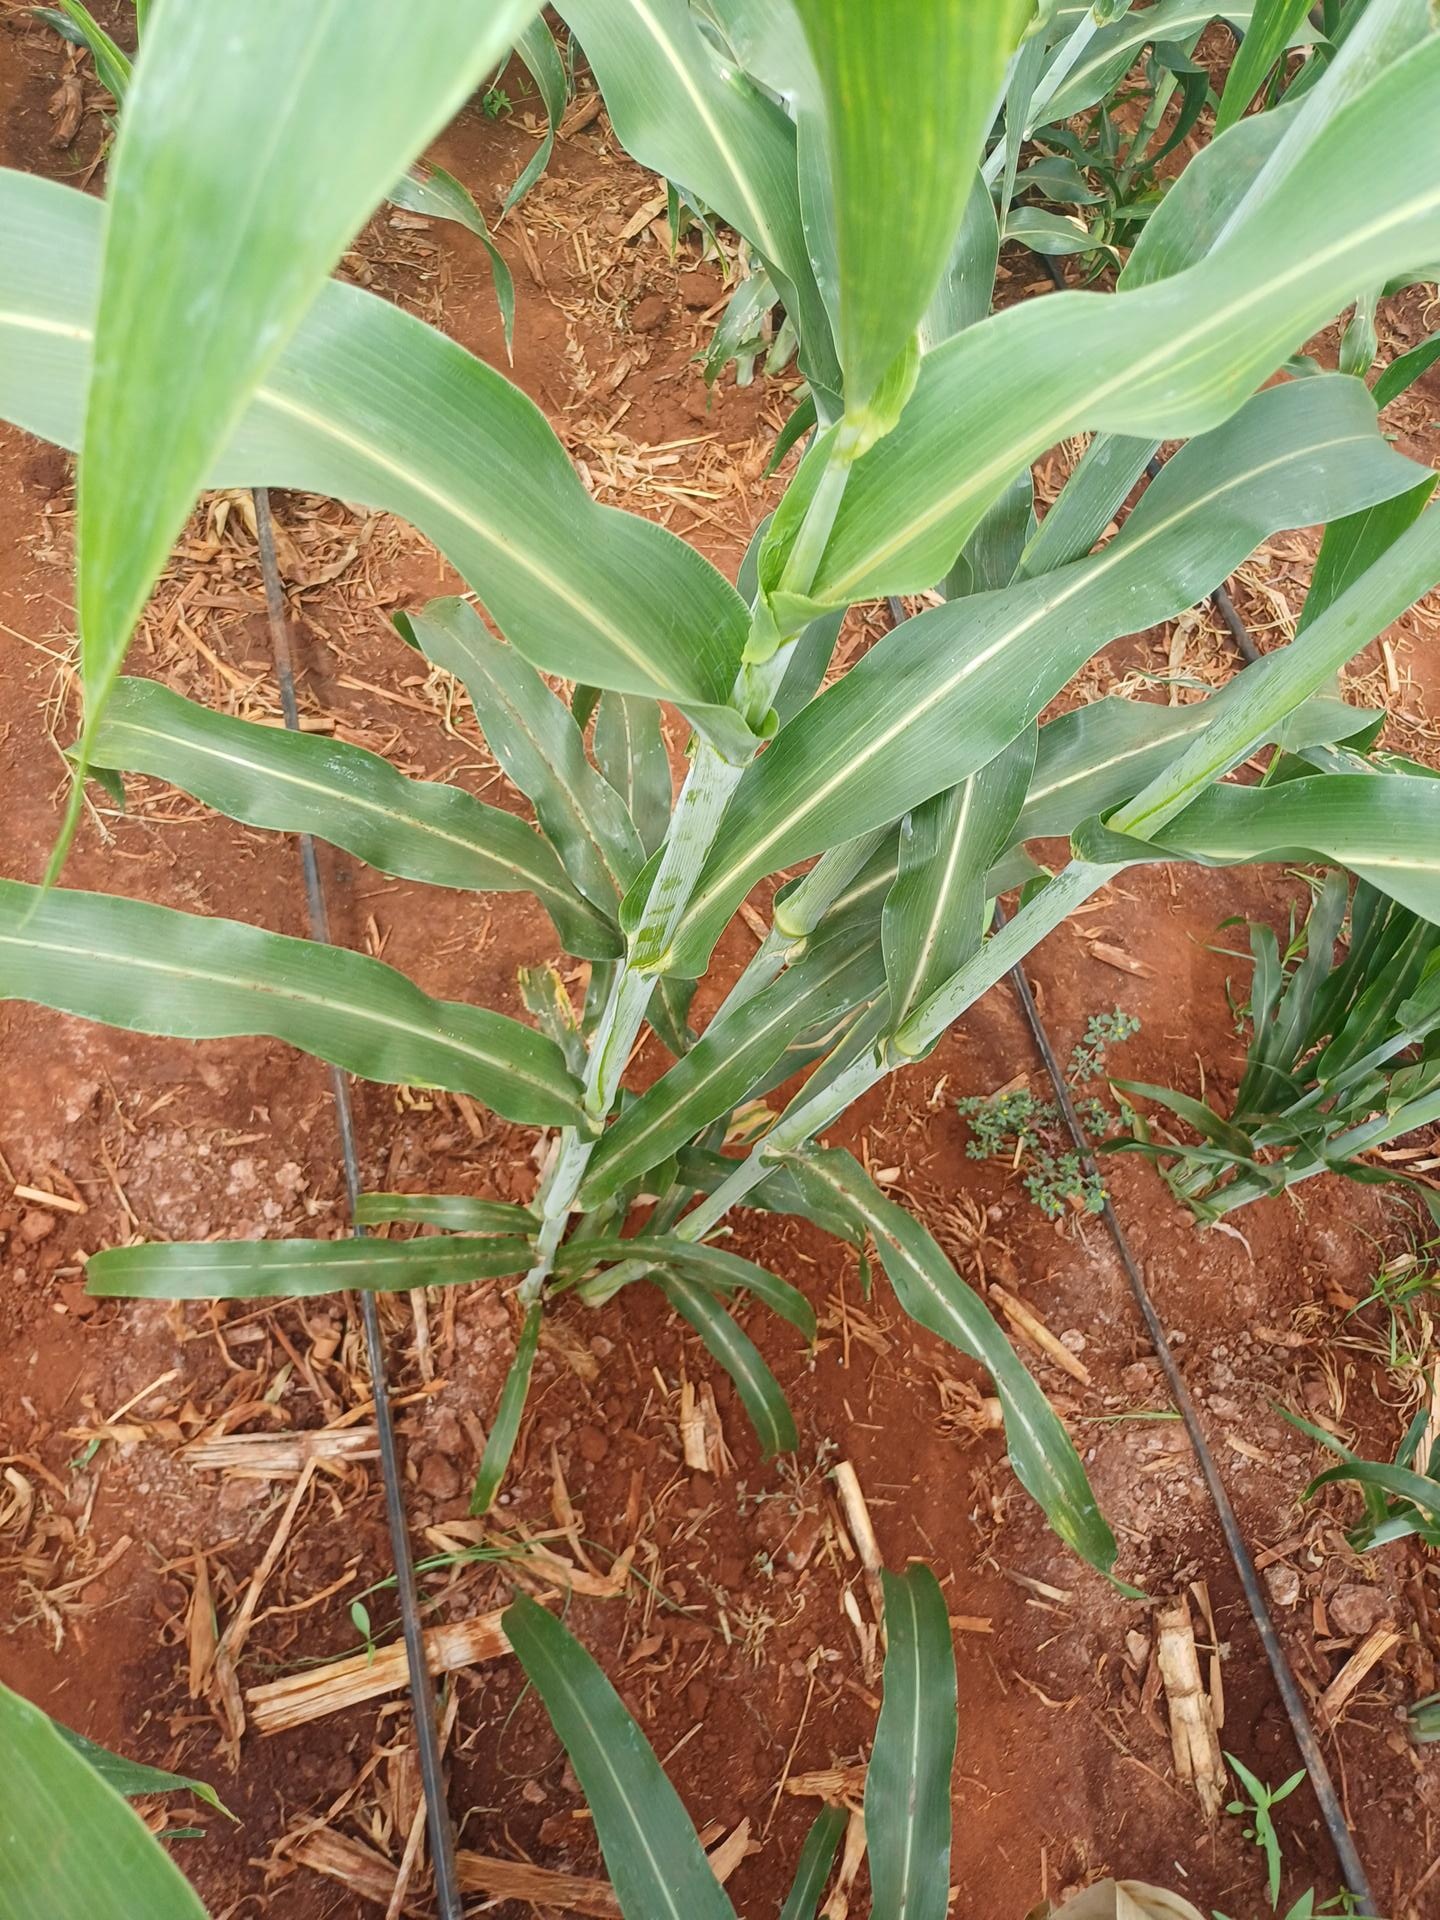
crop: sorghum
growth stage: heading tuber
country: Kenya
